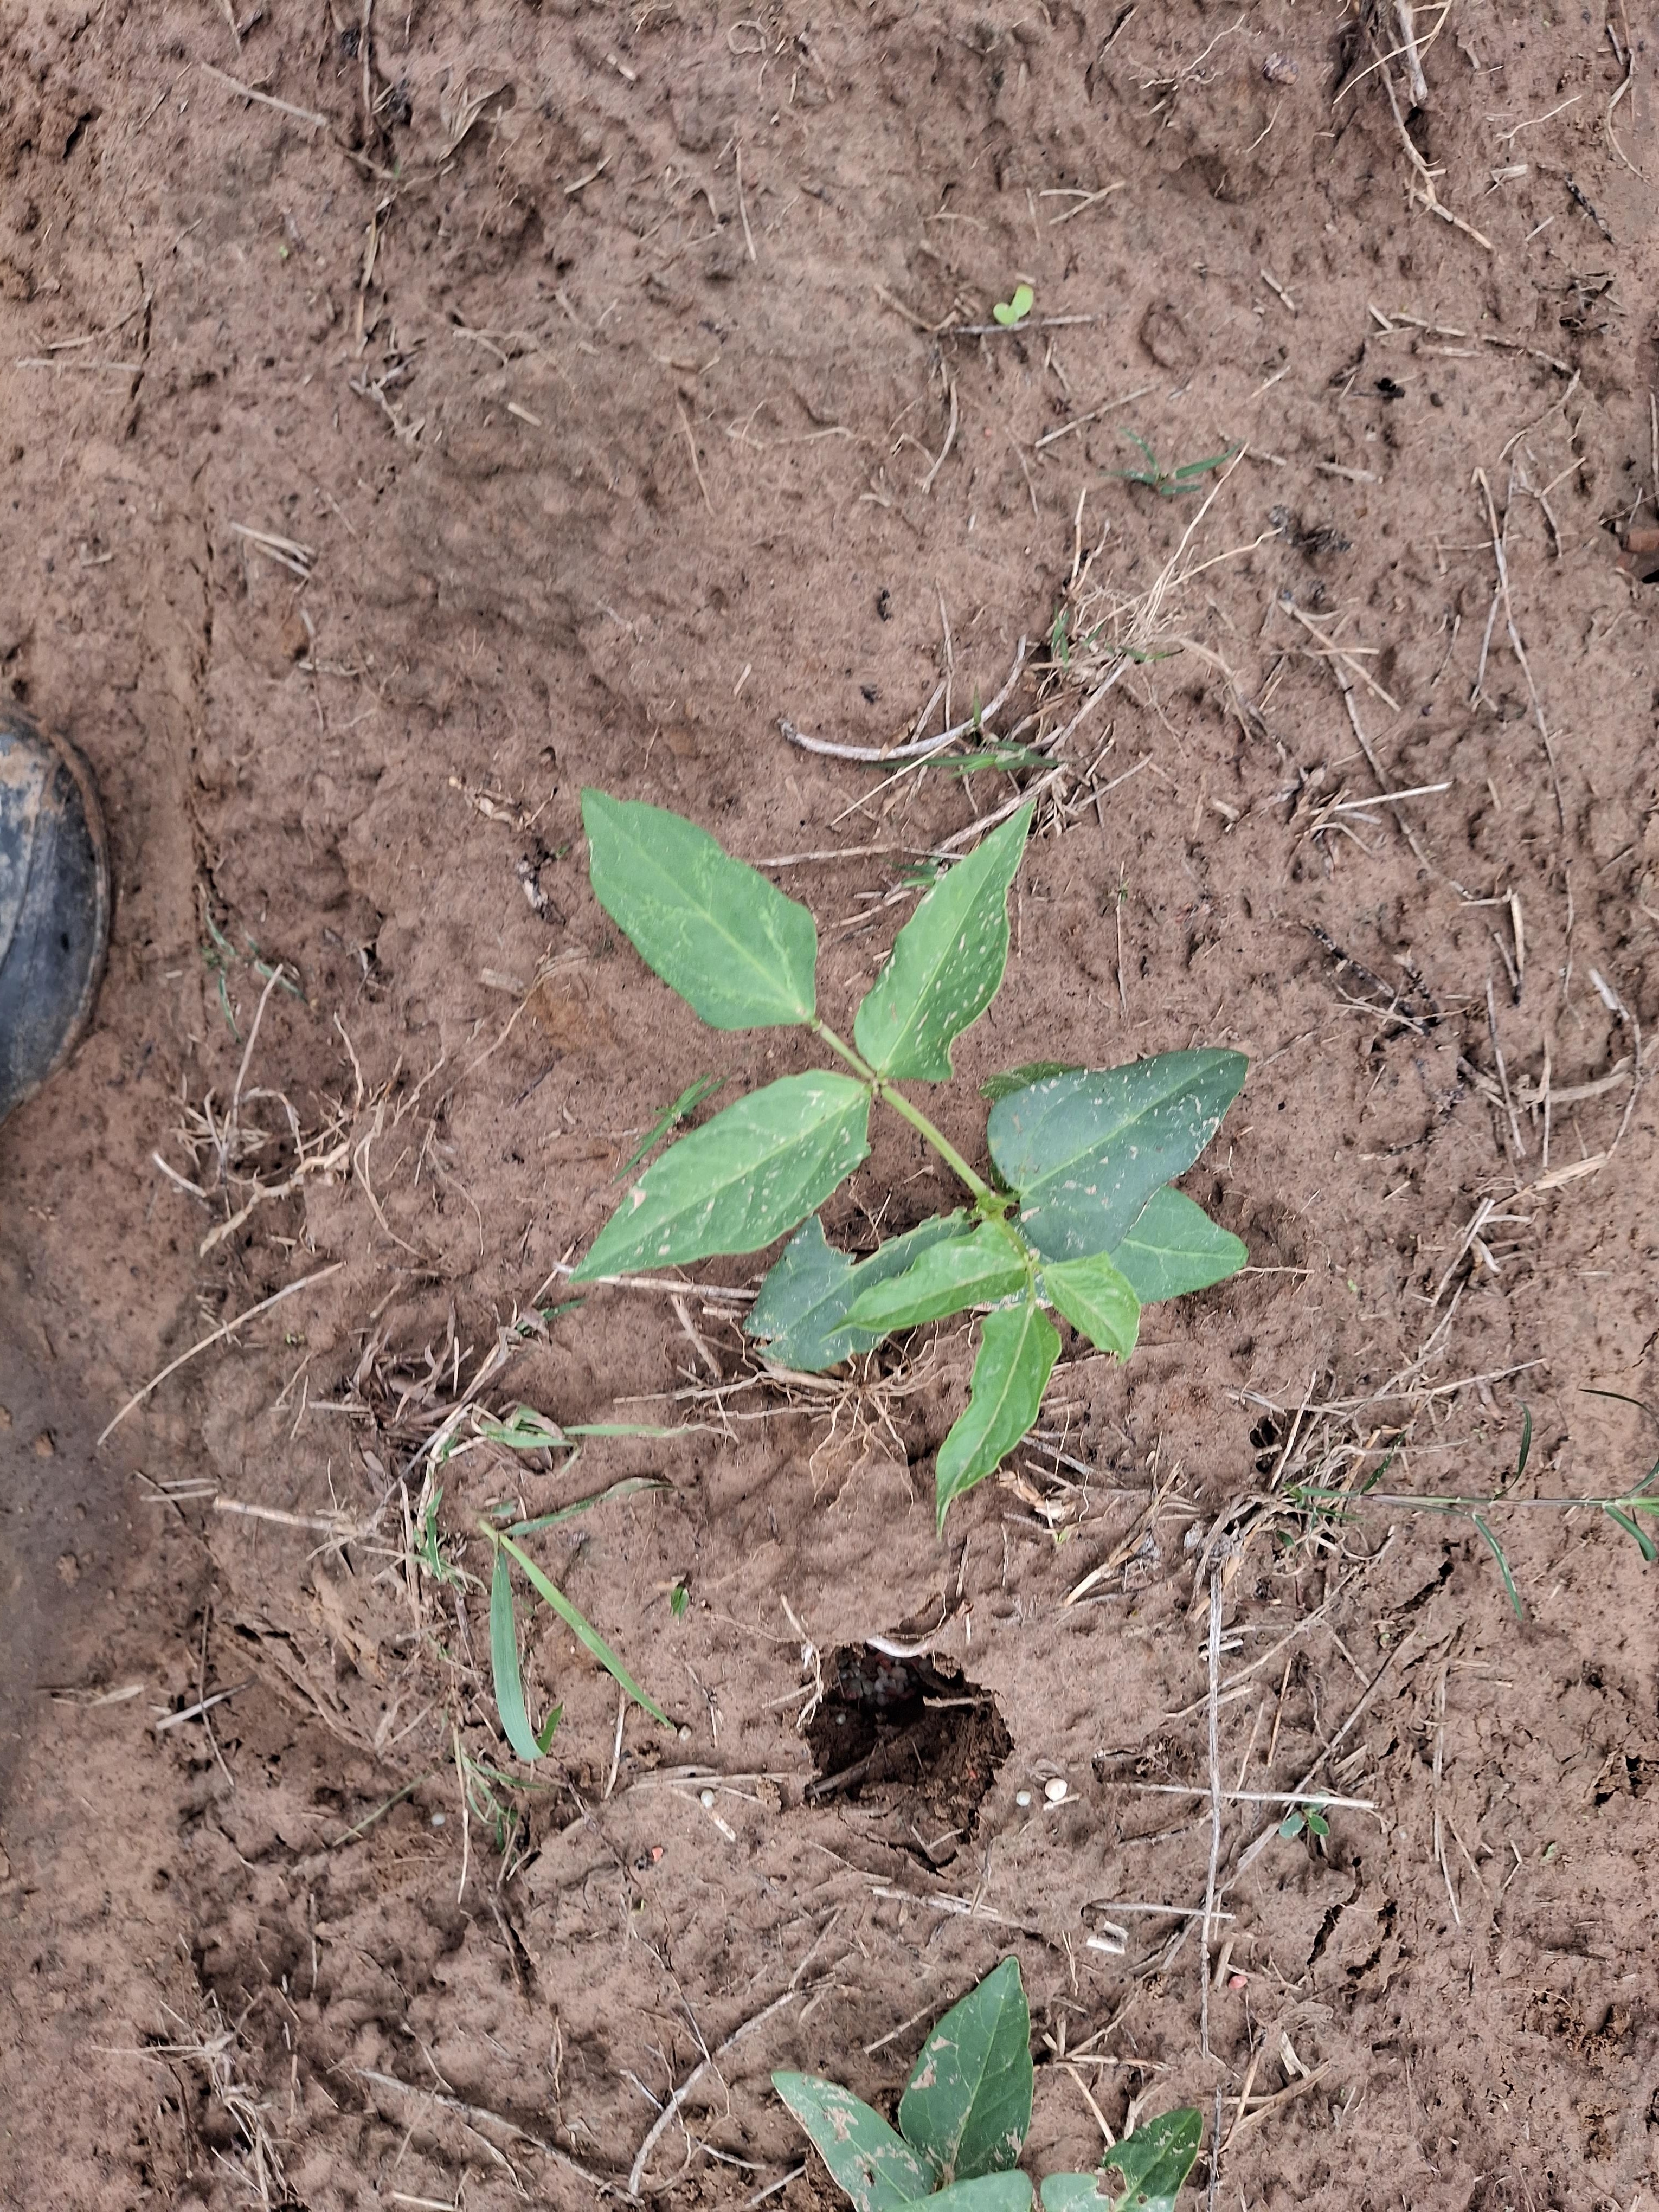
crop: cowpea
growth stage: emergence
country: Nigeria
